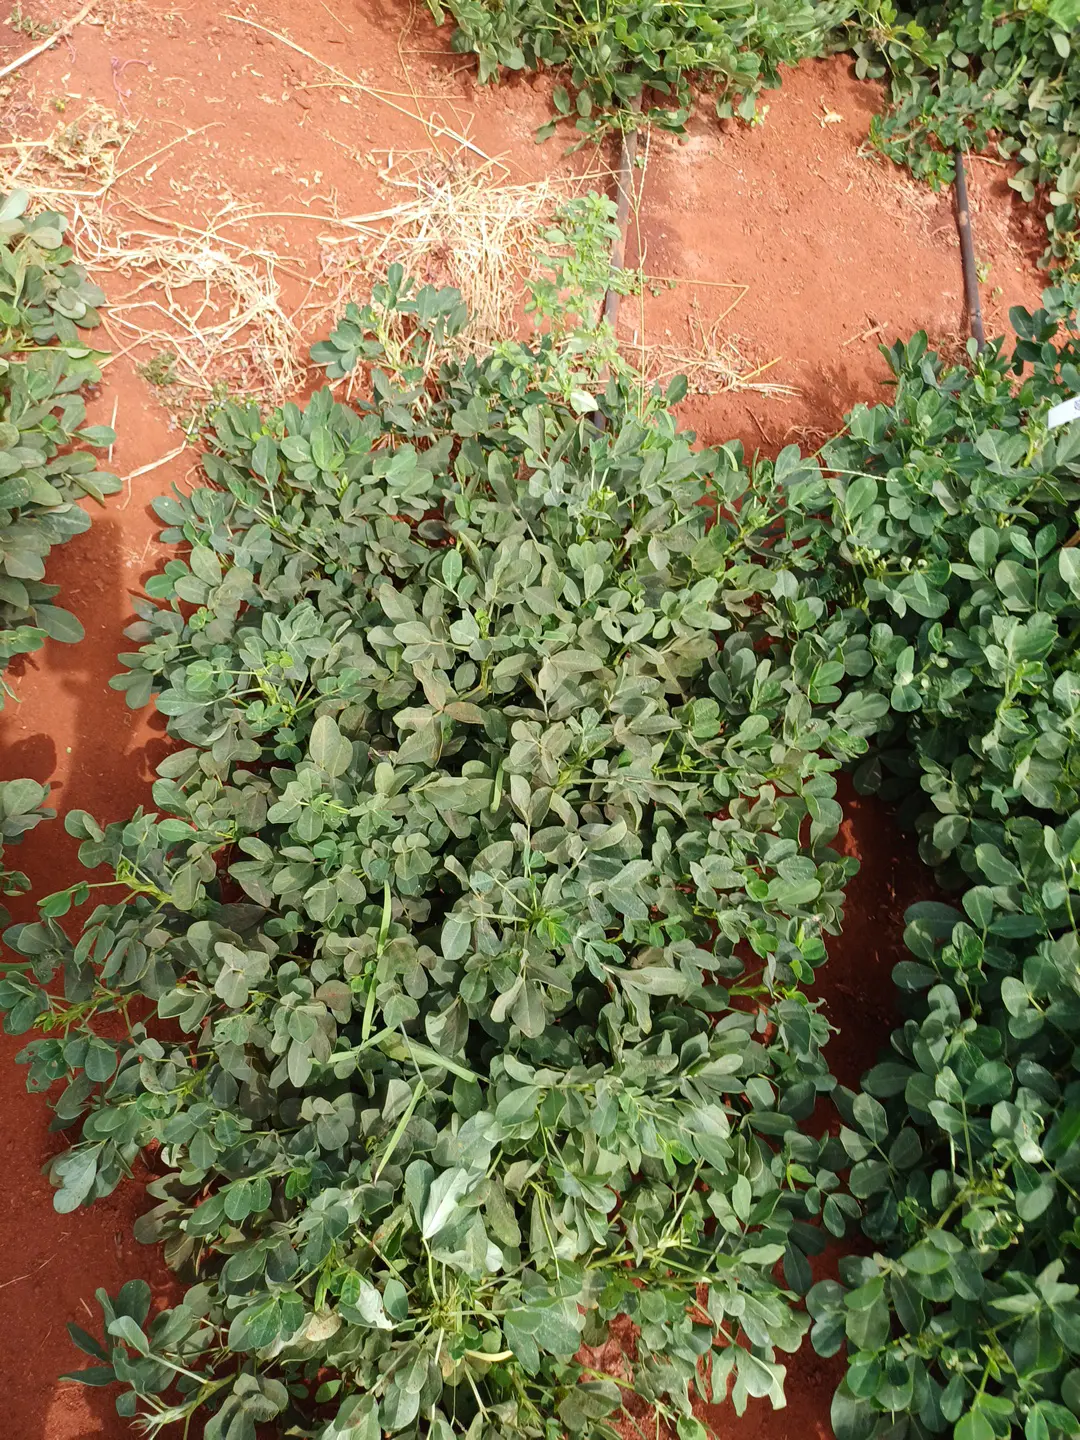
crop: groundnut
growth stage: pegging
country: Kenya
